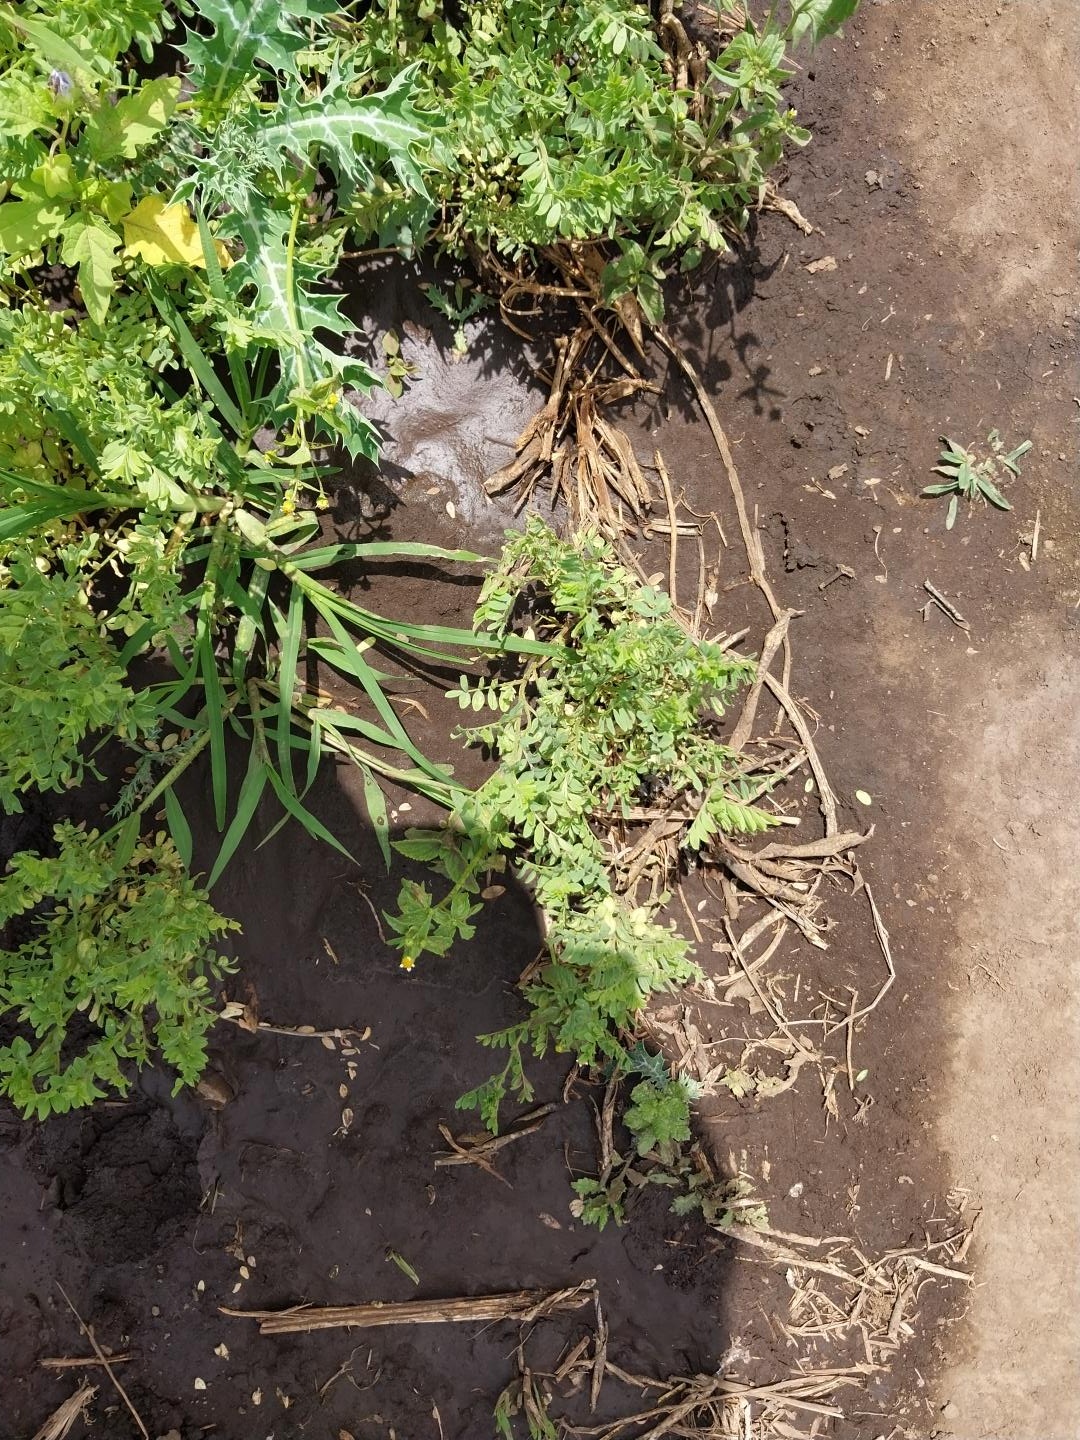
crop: lentil
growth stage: vegetative
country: Tanzania
